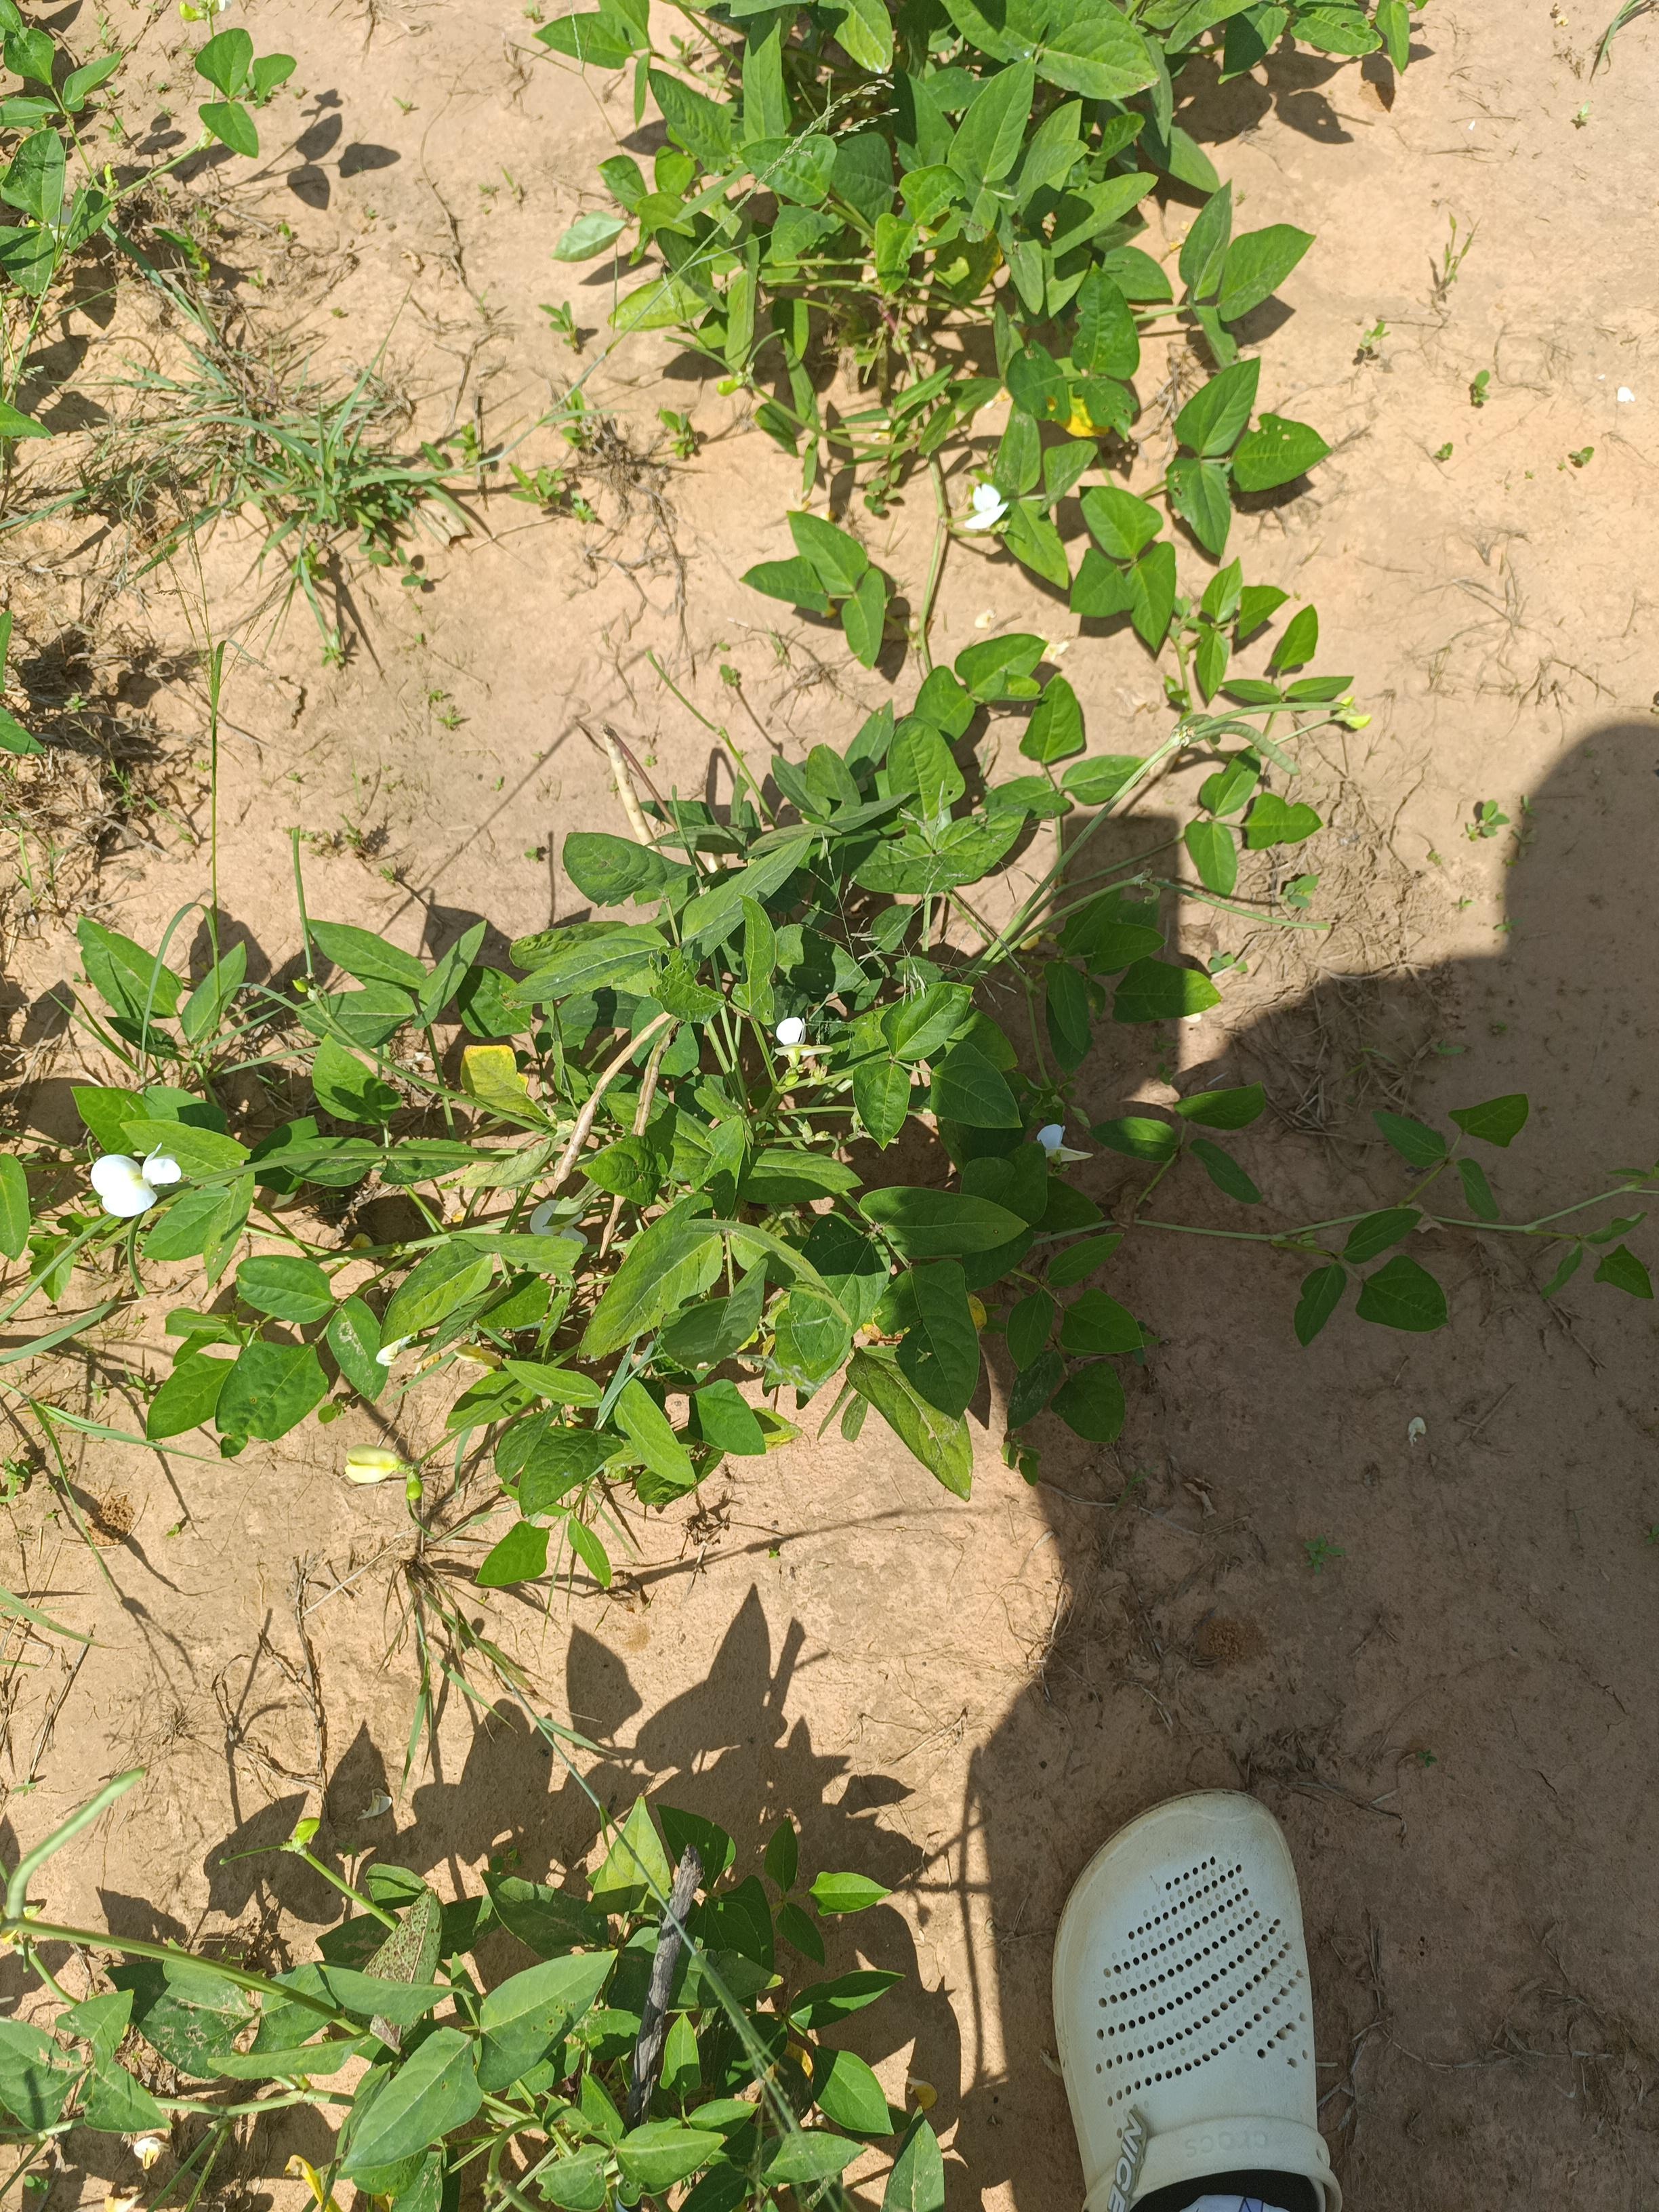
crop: cowpea
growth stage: development pod
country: Nigeria
